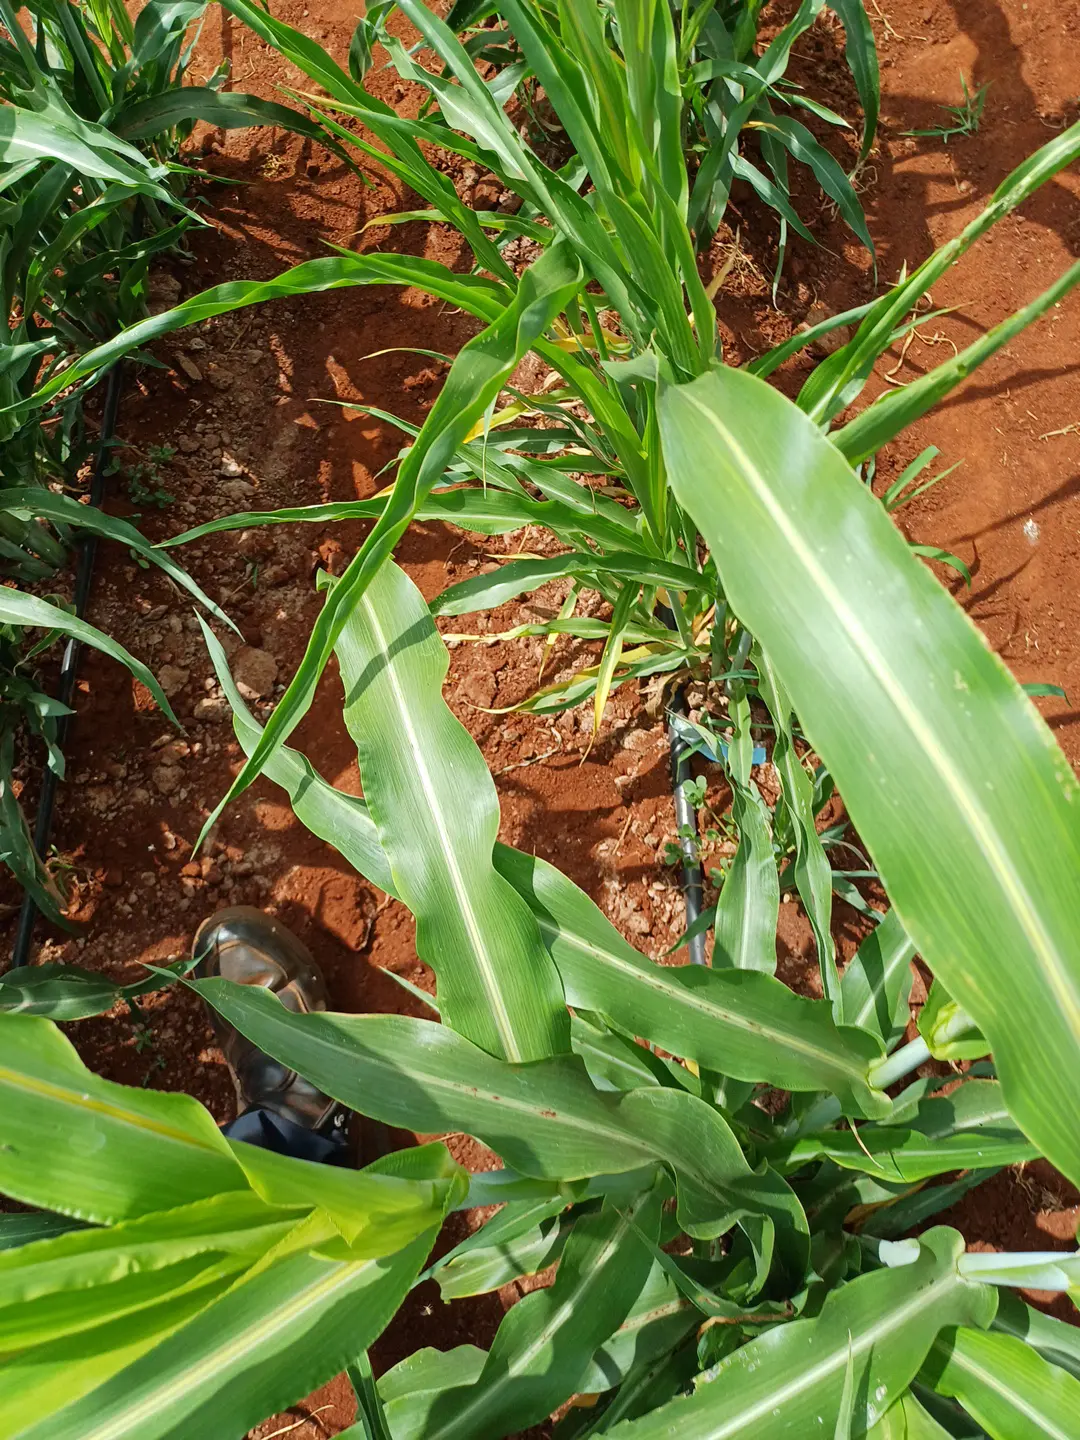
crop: sorghum
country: Kenya
